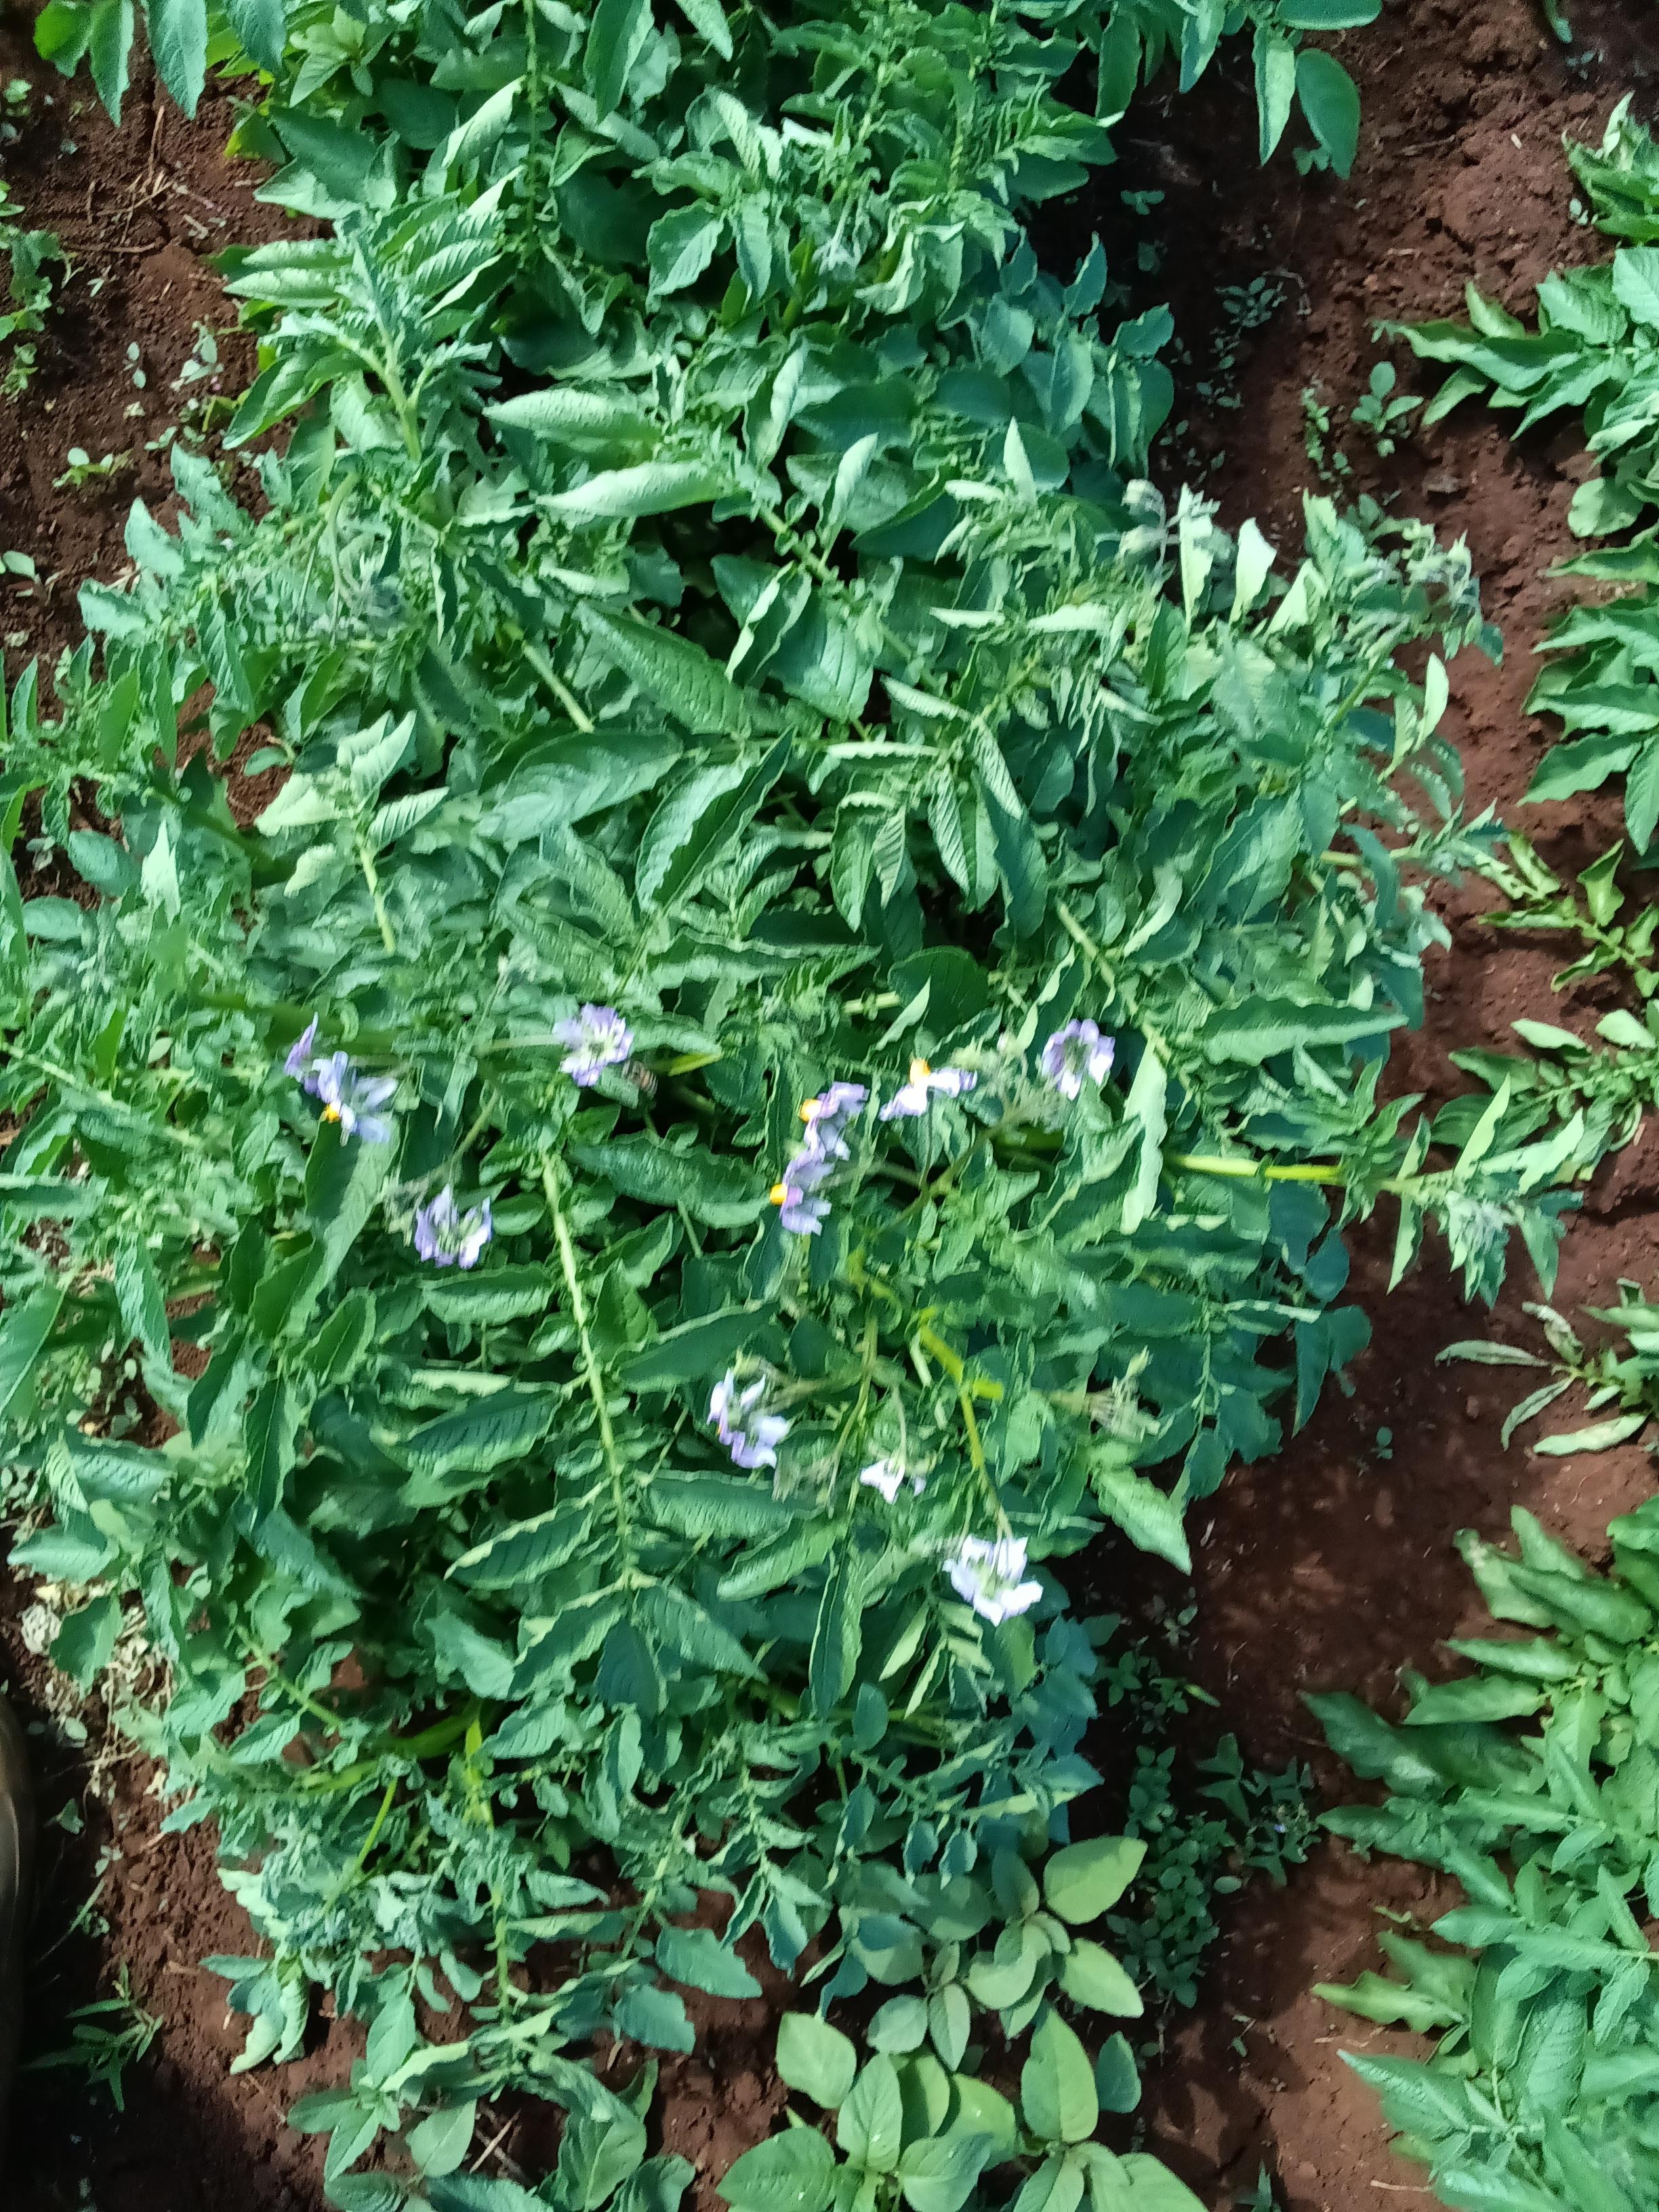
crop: potato
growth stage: vegetative
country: Kenya
